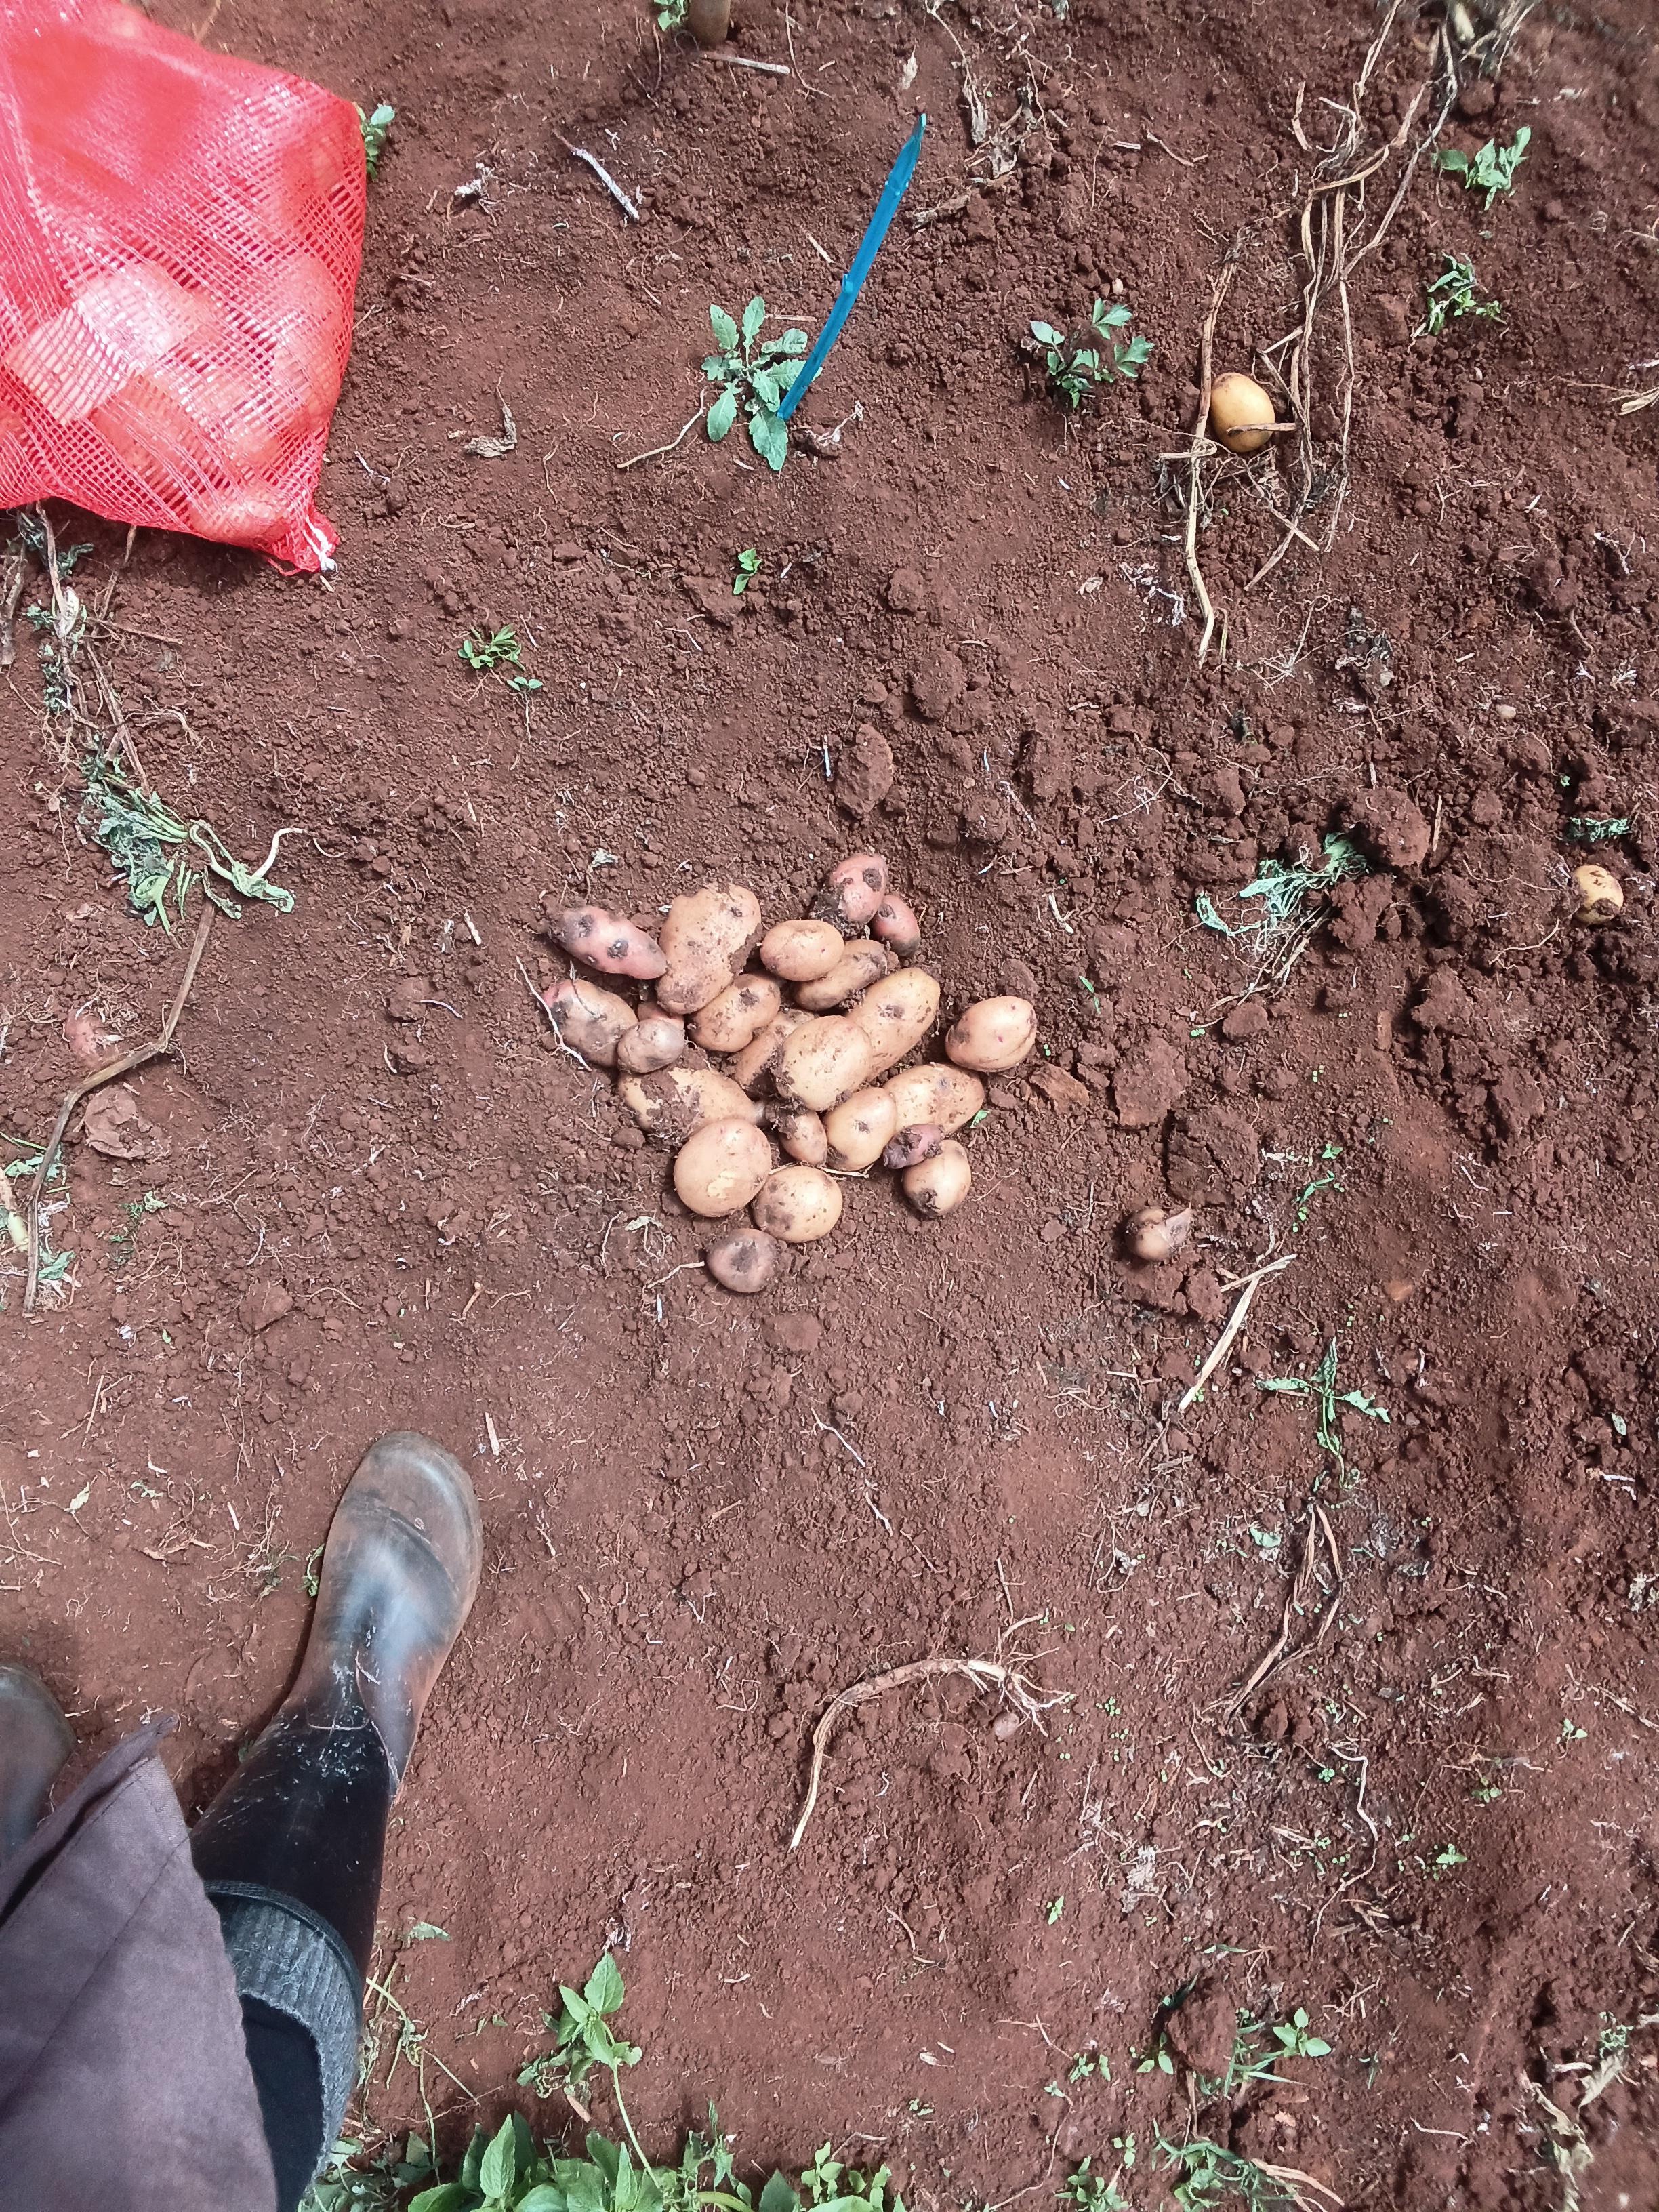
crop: potato
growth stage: harvest
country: Kenya
